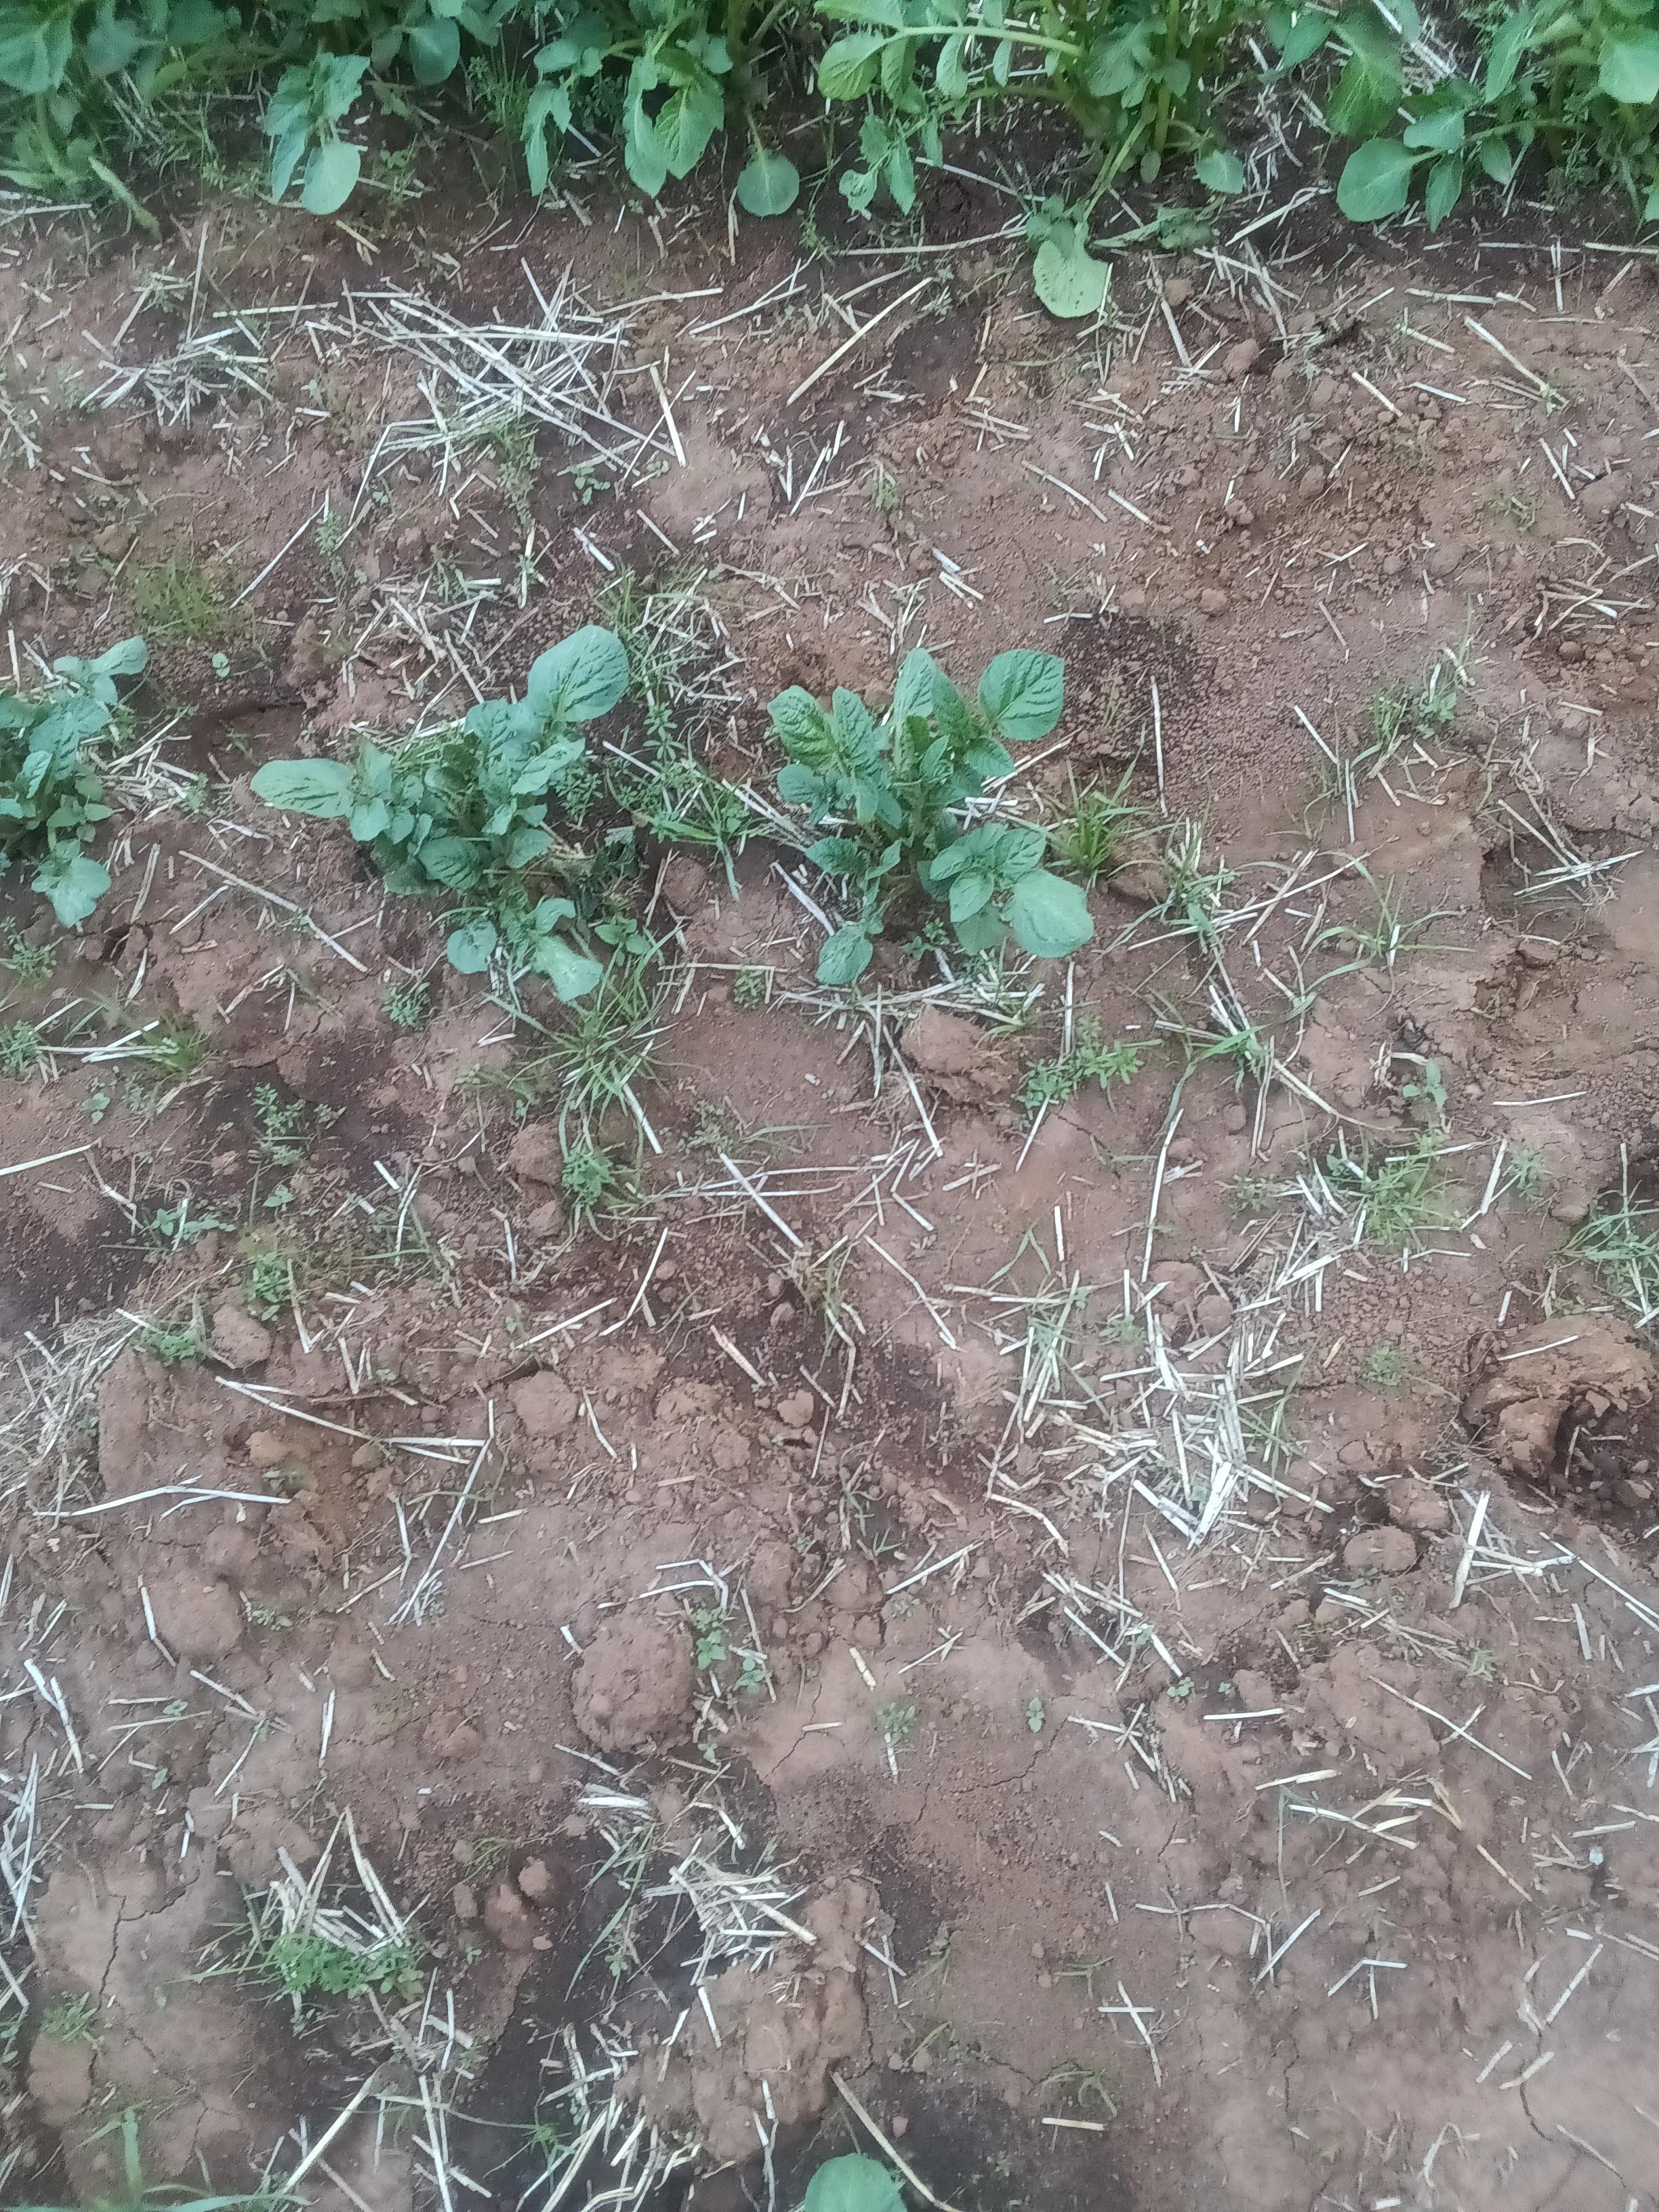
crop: potato
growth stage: emergence
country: Kenya
